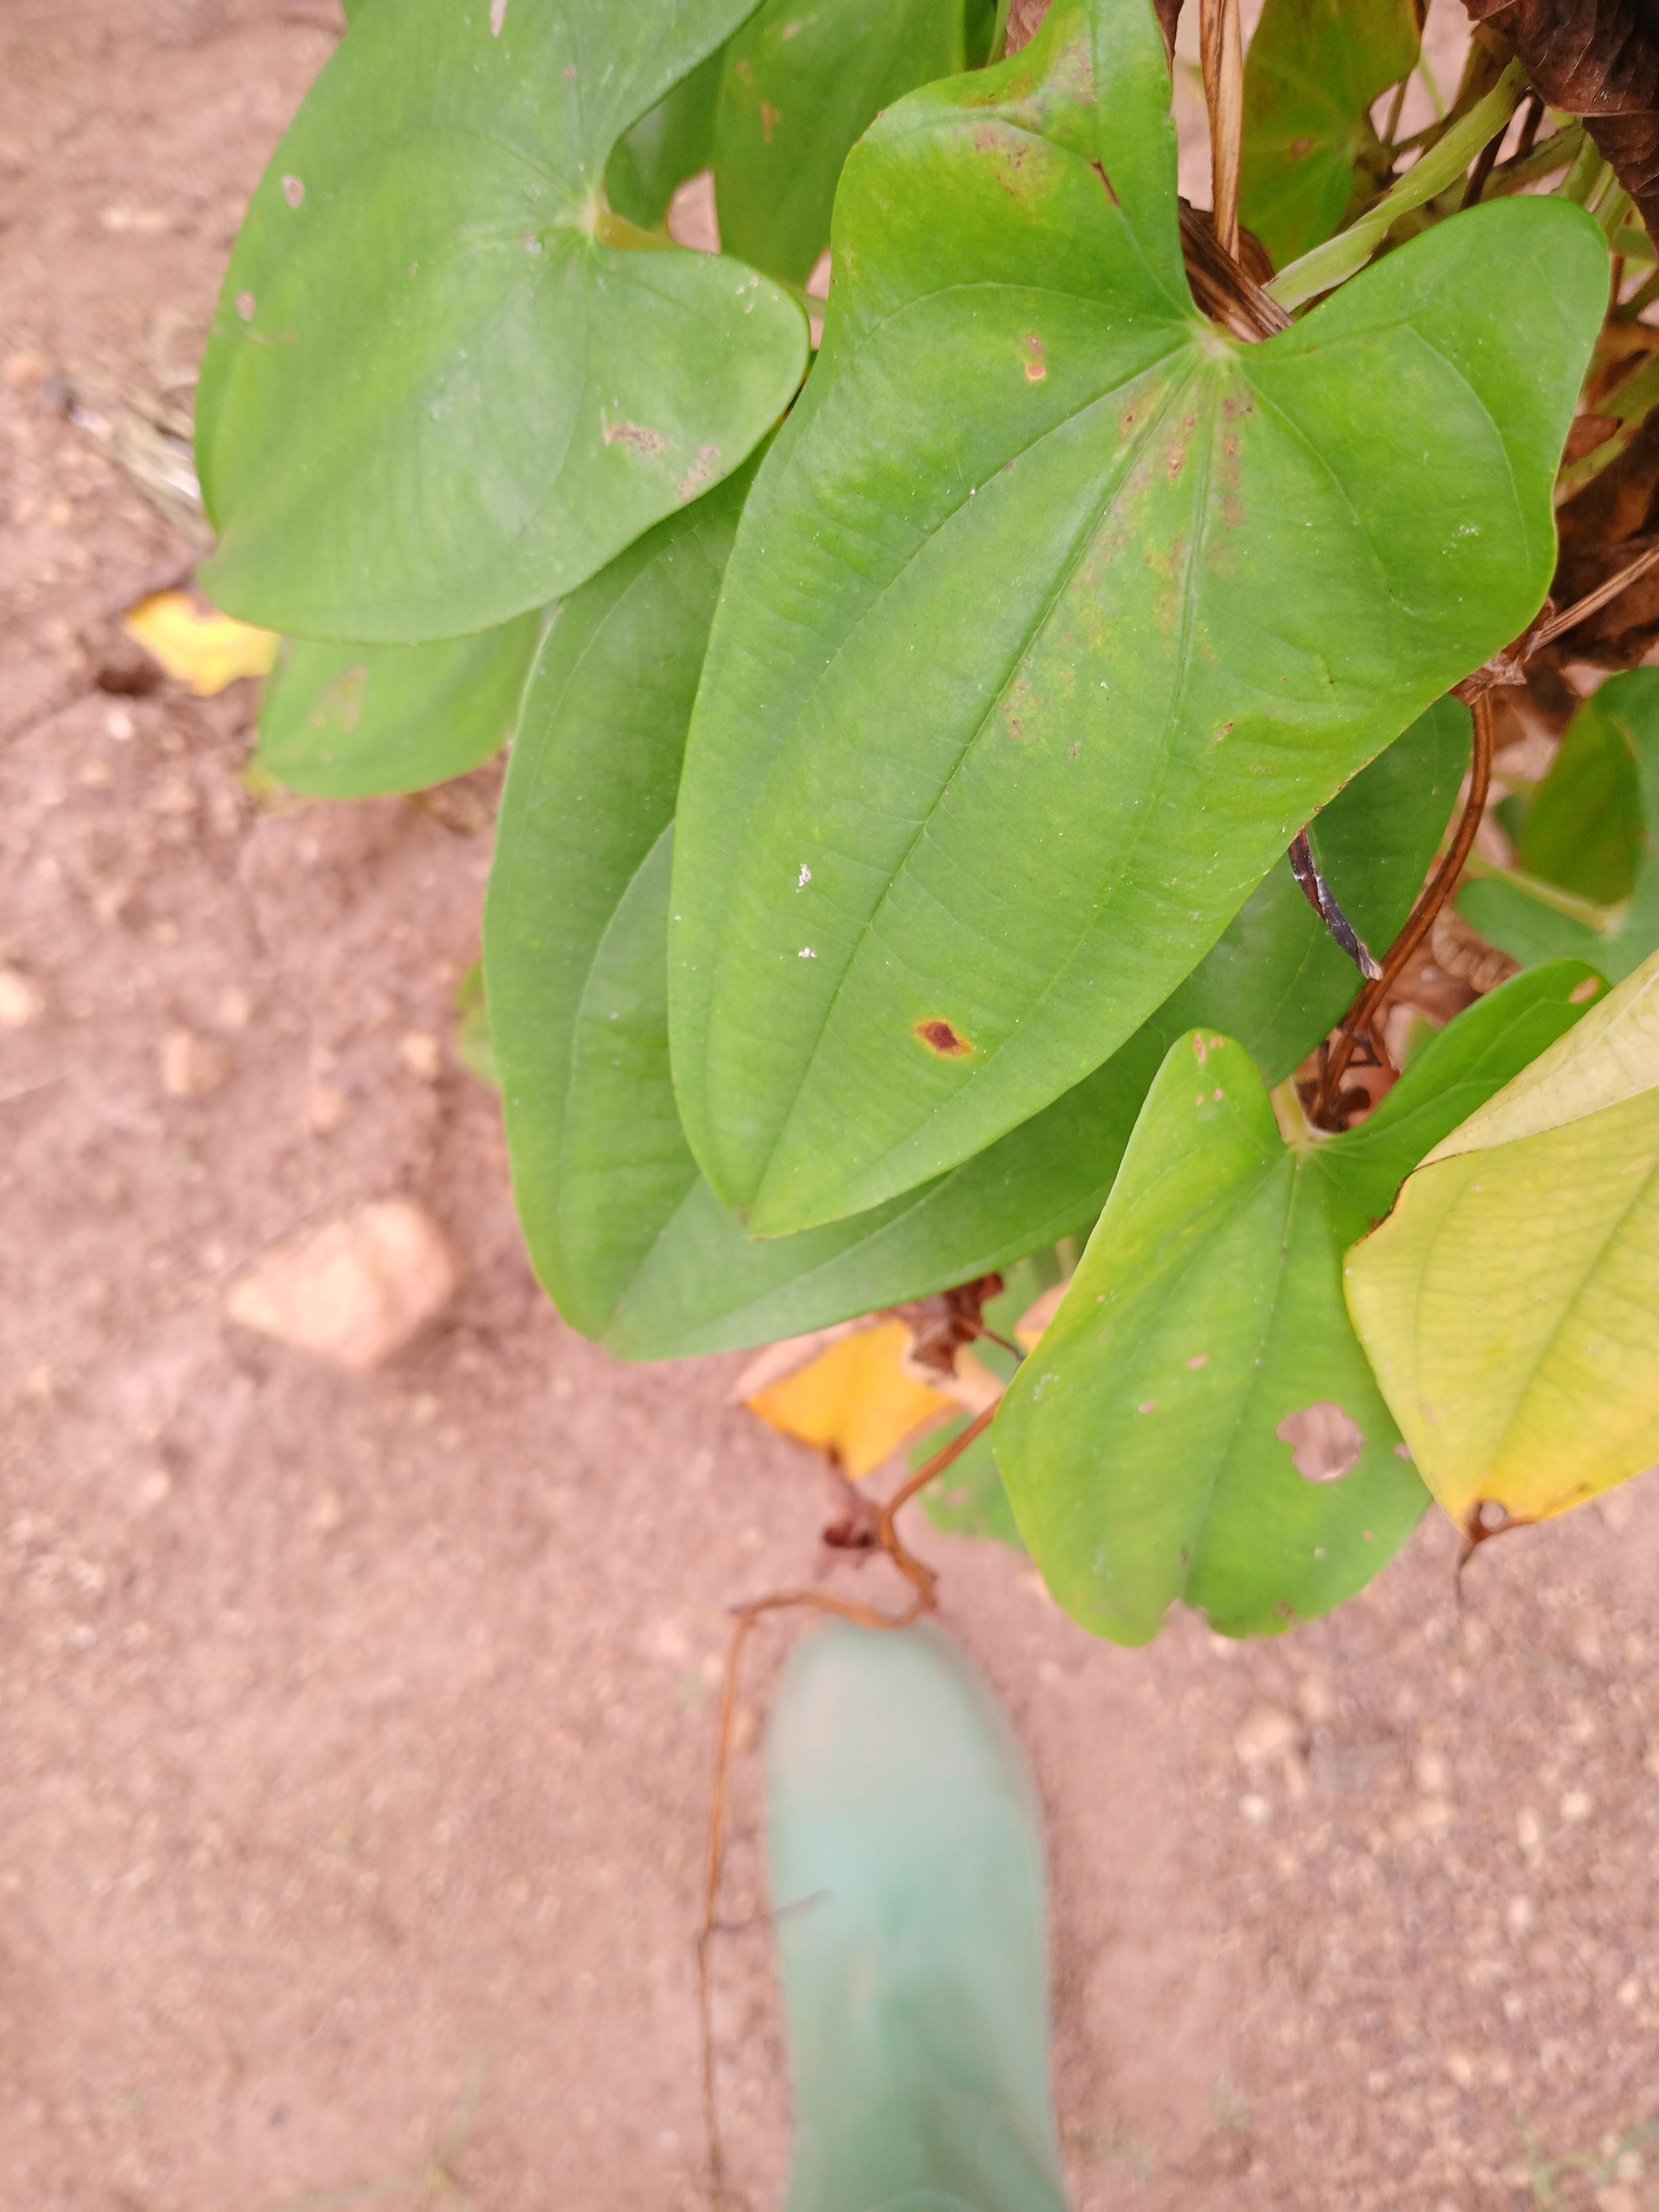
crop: yam
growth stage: vegetative
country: Nigeria
